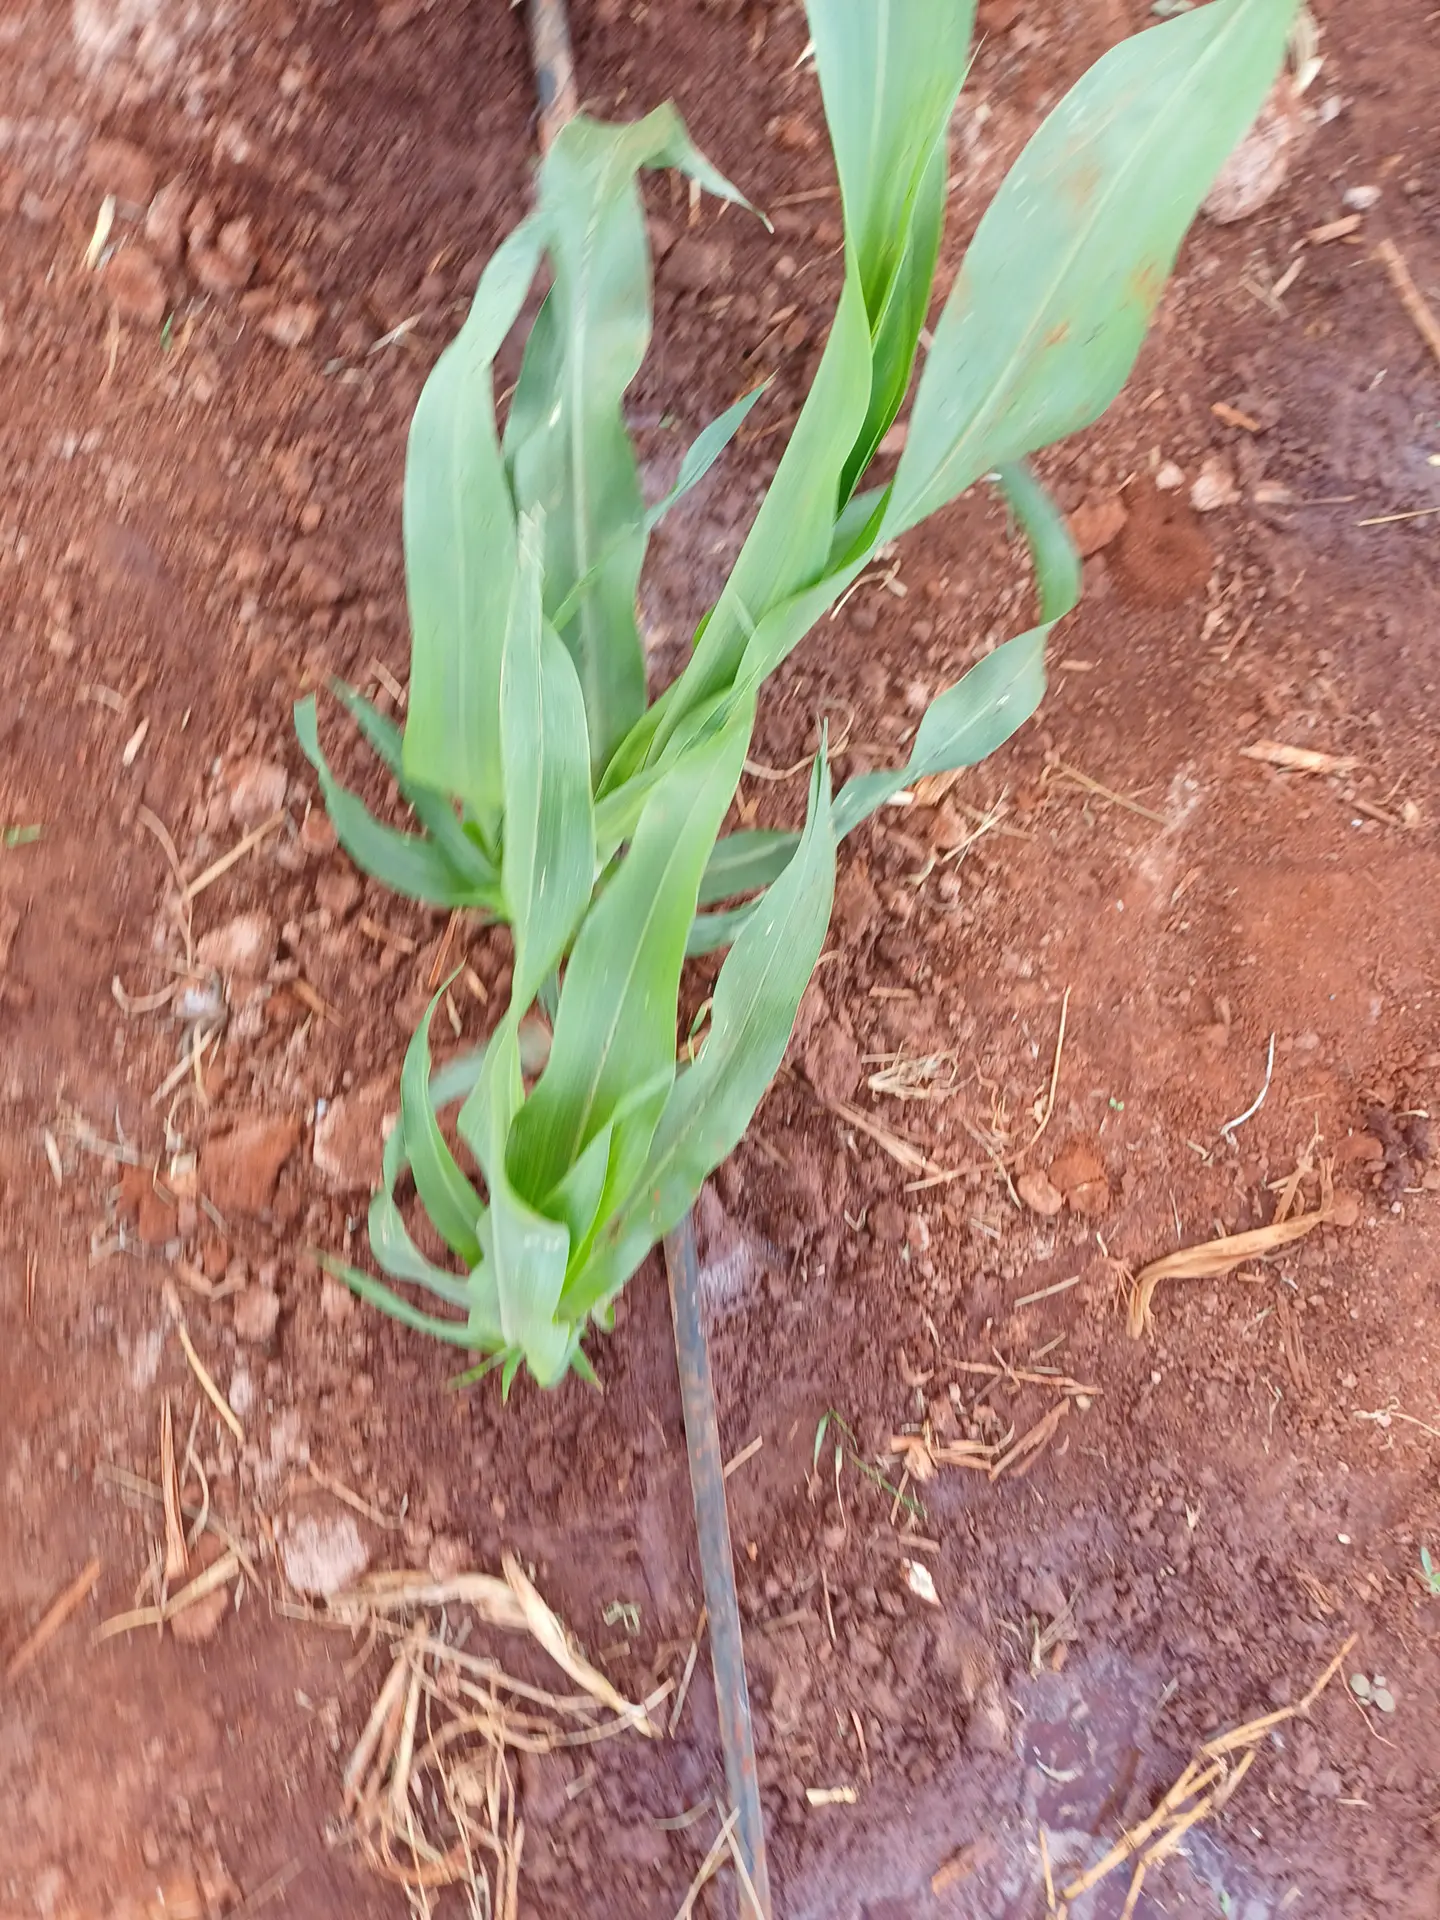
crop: sorghum
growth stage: vegetative
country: Kenya
